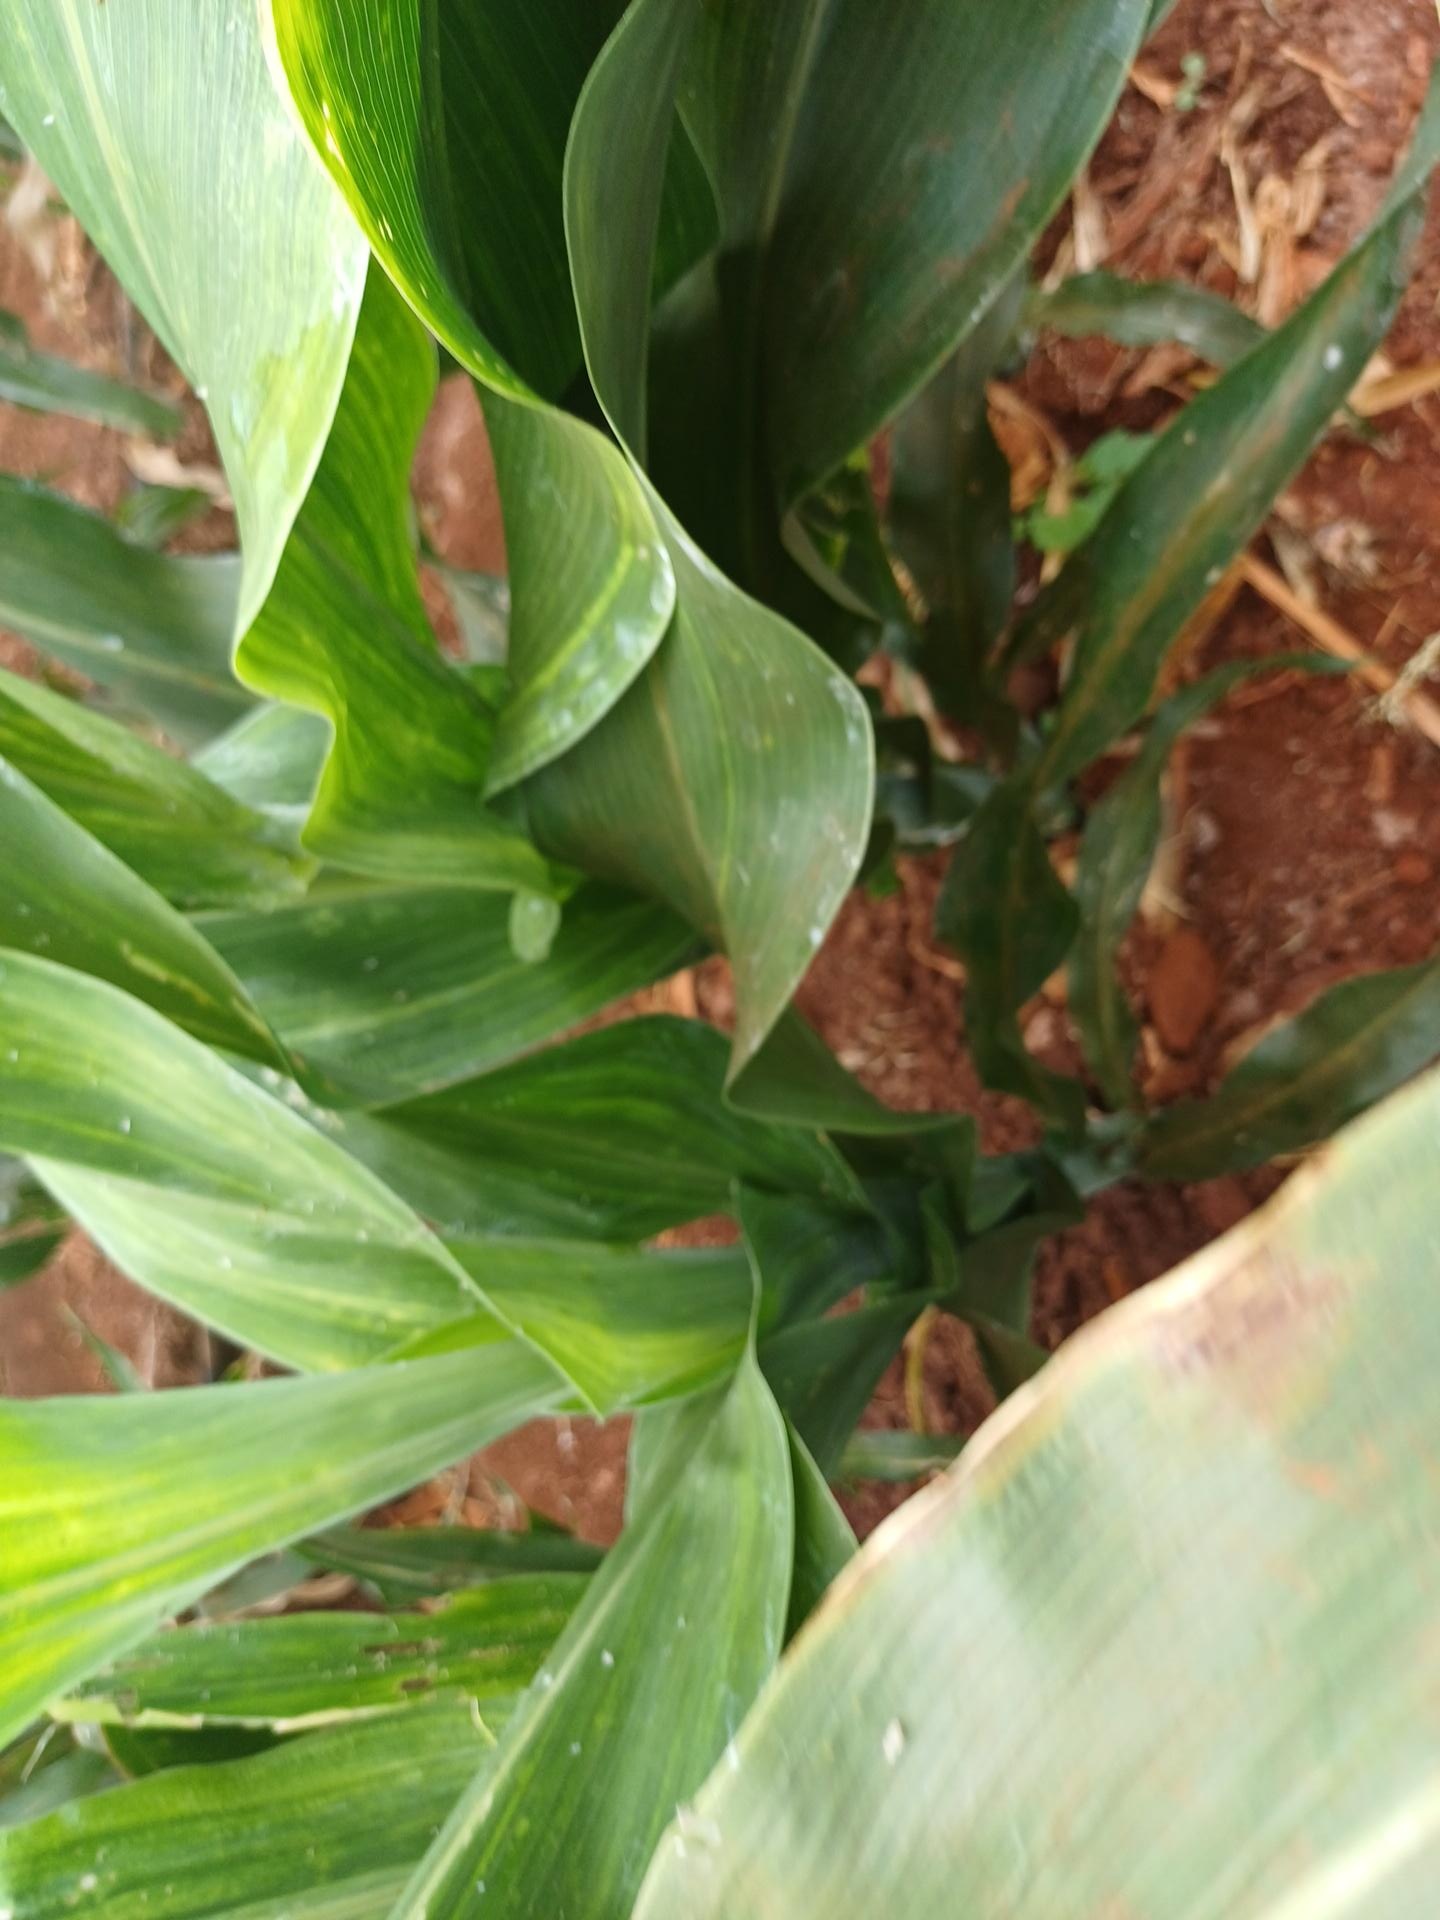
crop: sorghum
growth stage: heading tuber
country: Kenya
